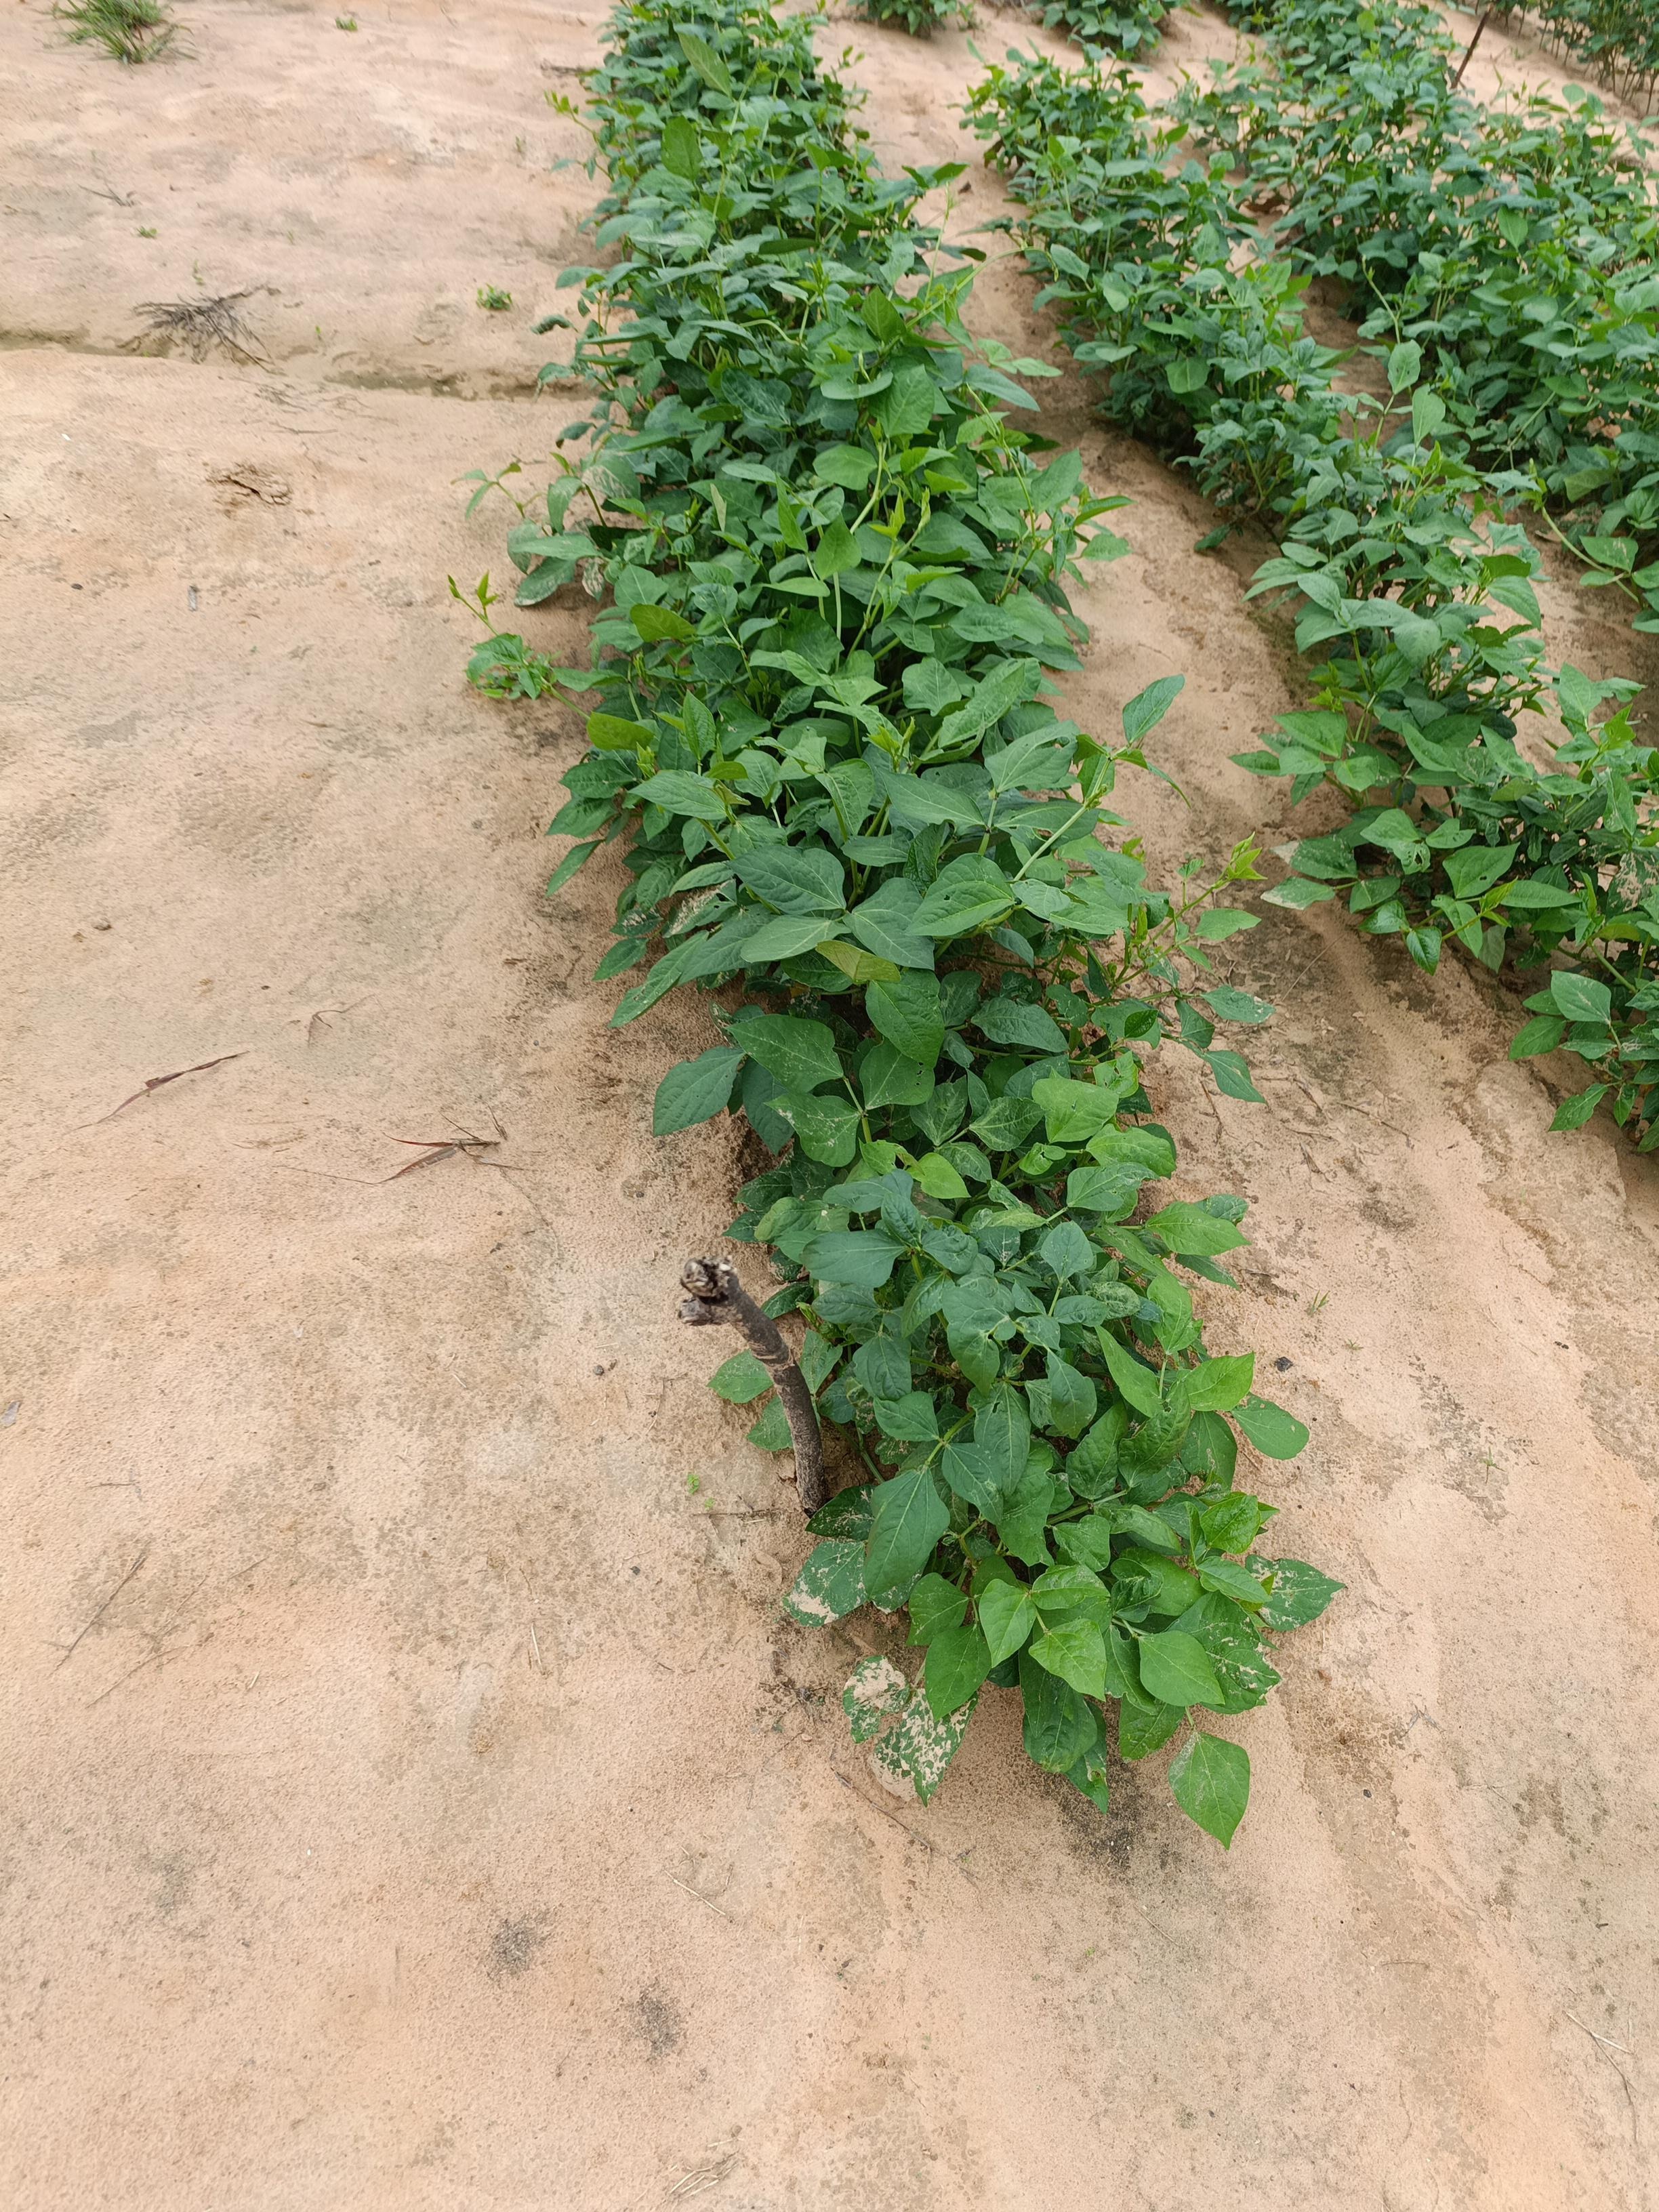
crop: cowpea
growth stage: emergence
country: Nigeria
